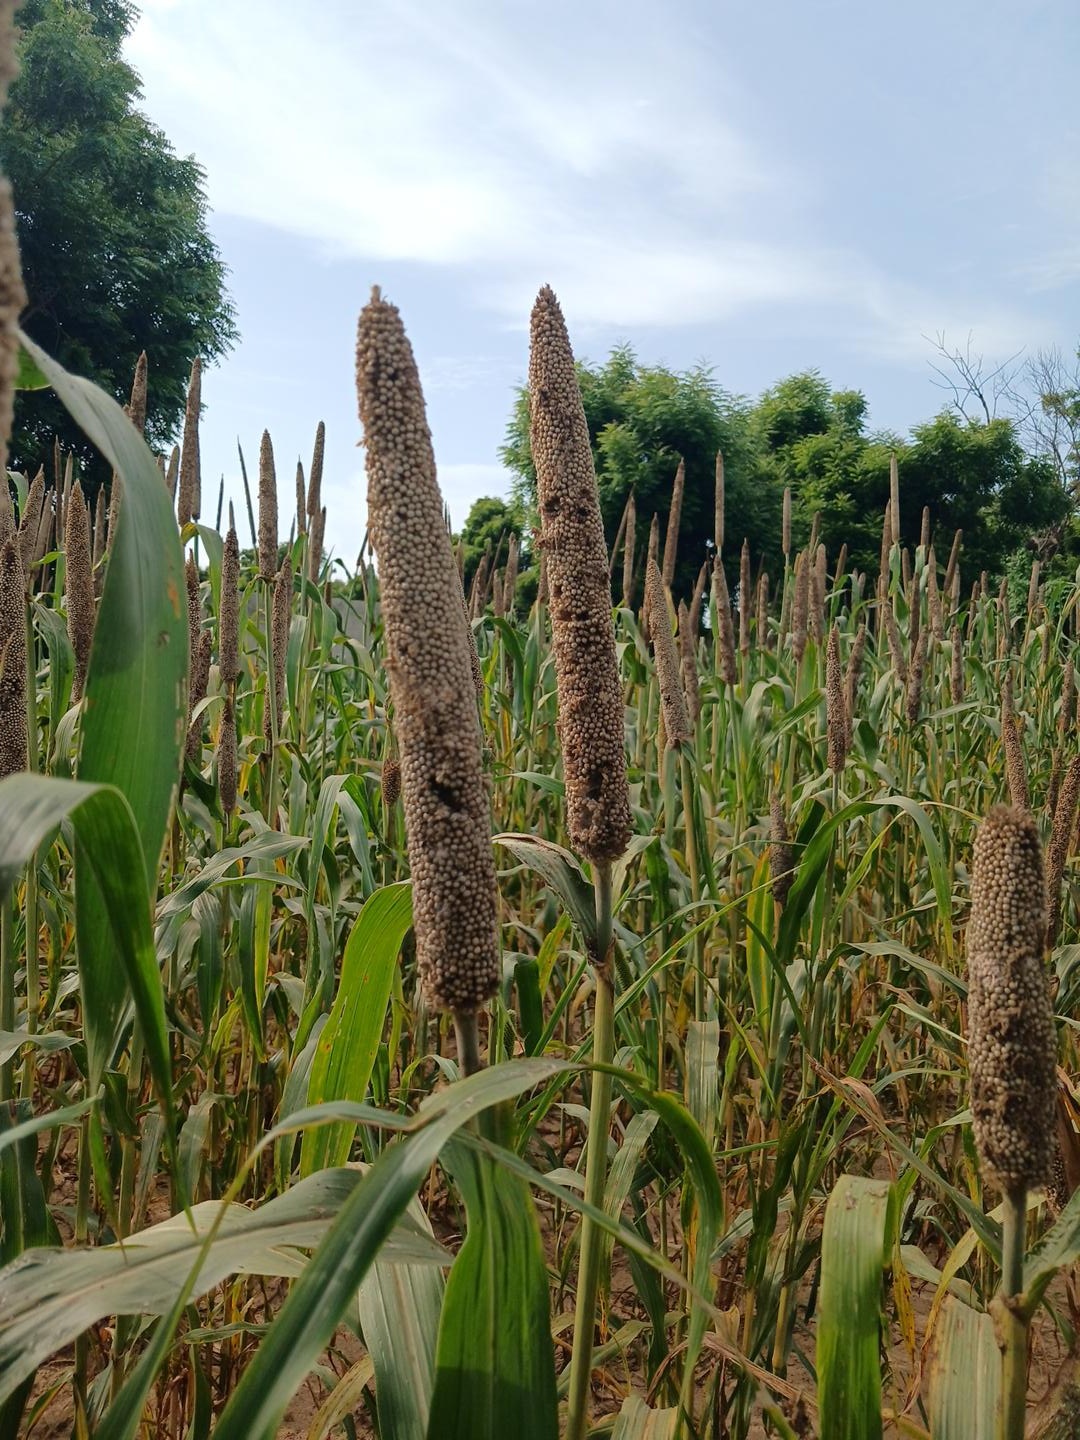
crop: pearl millet
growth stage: maturity
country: Senegal
